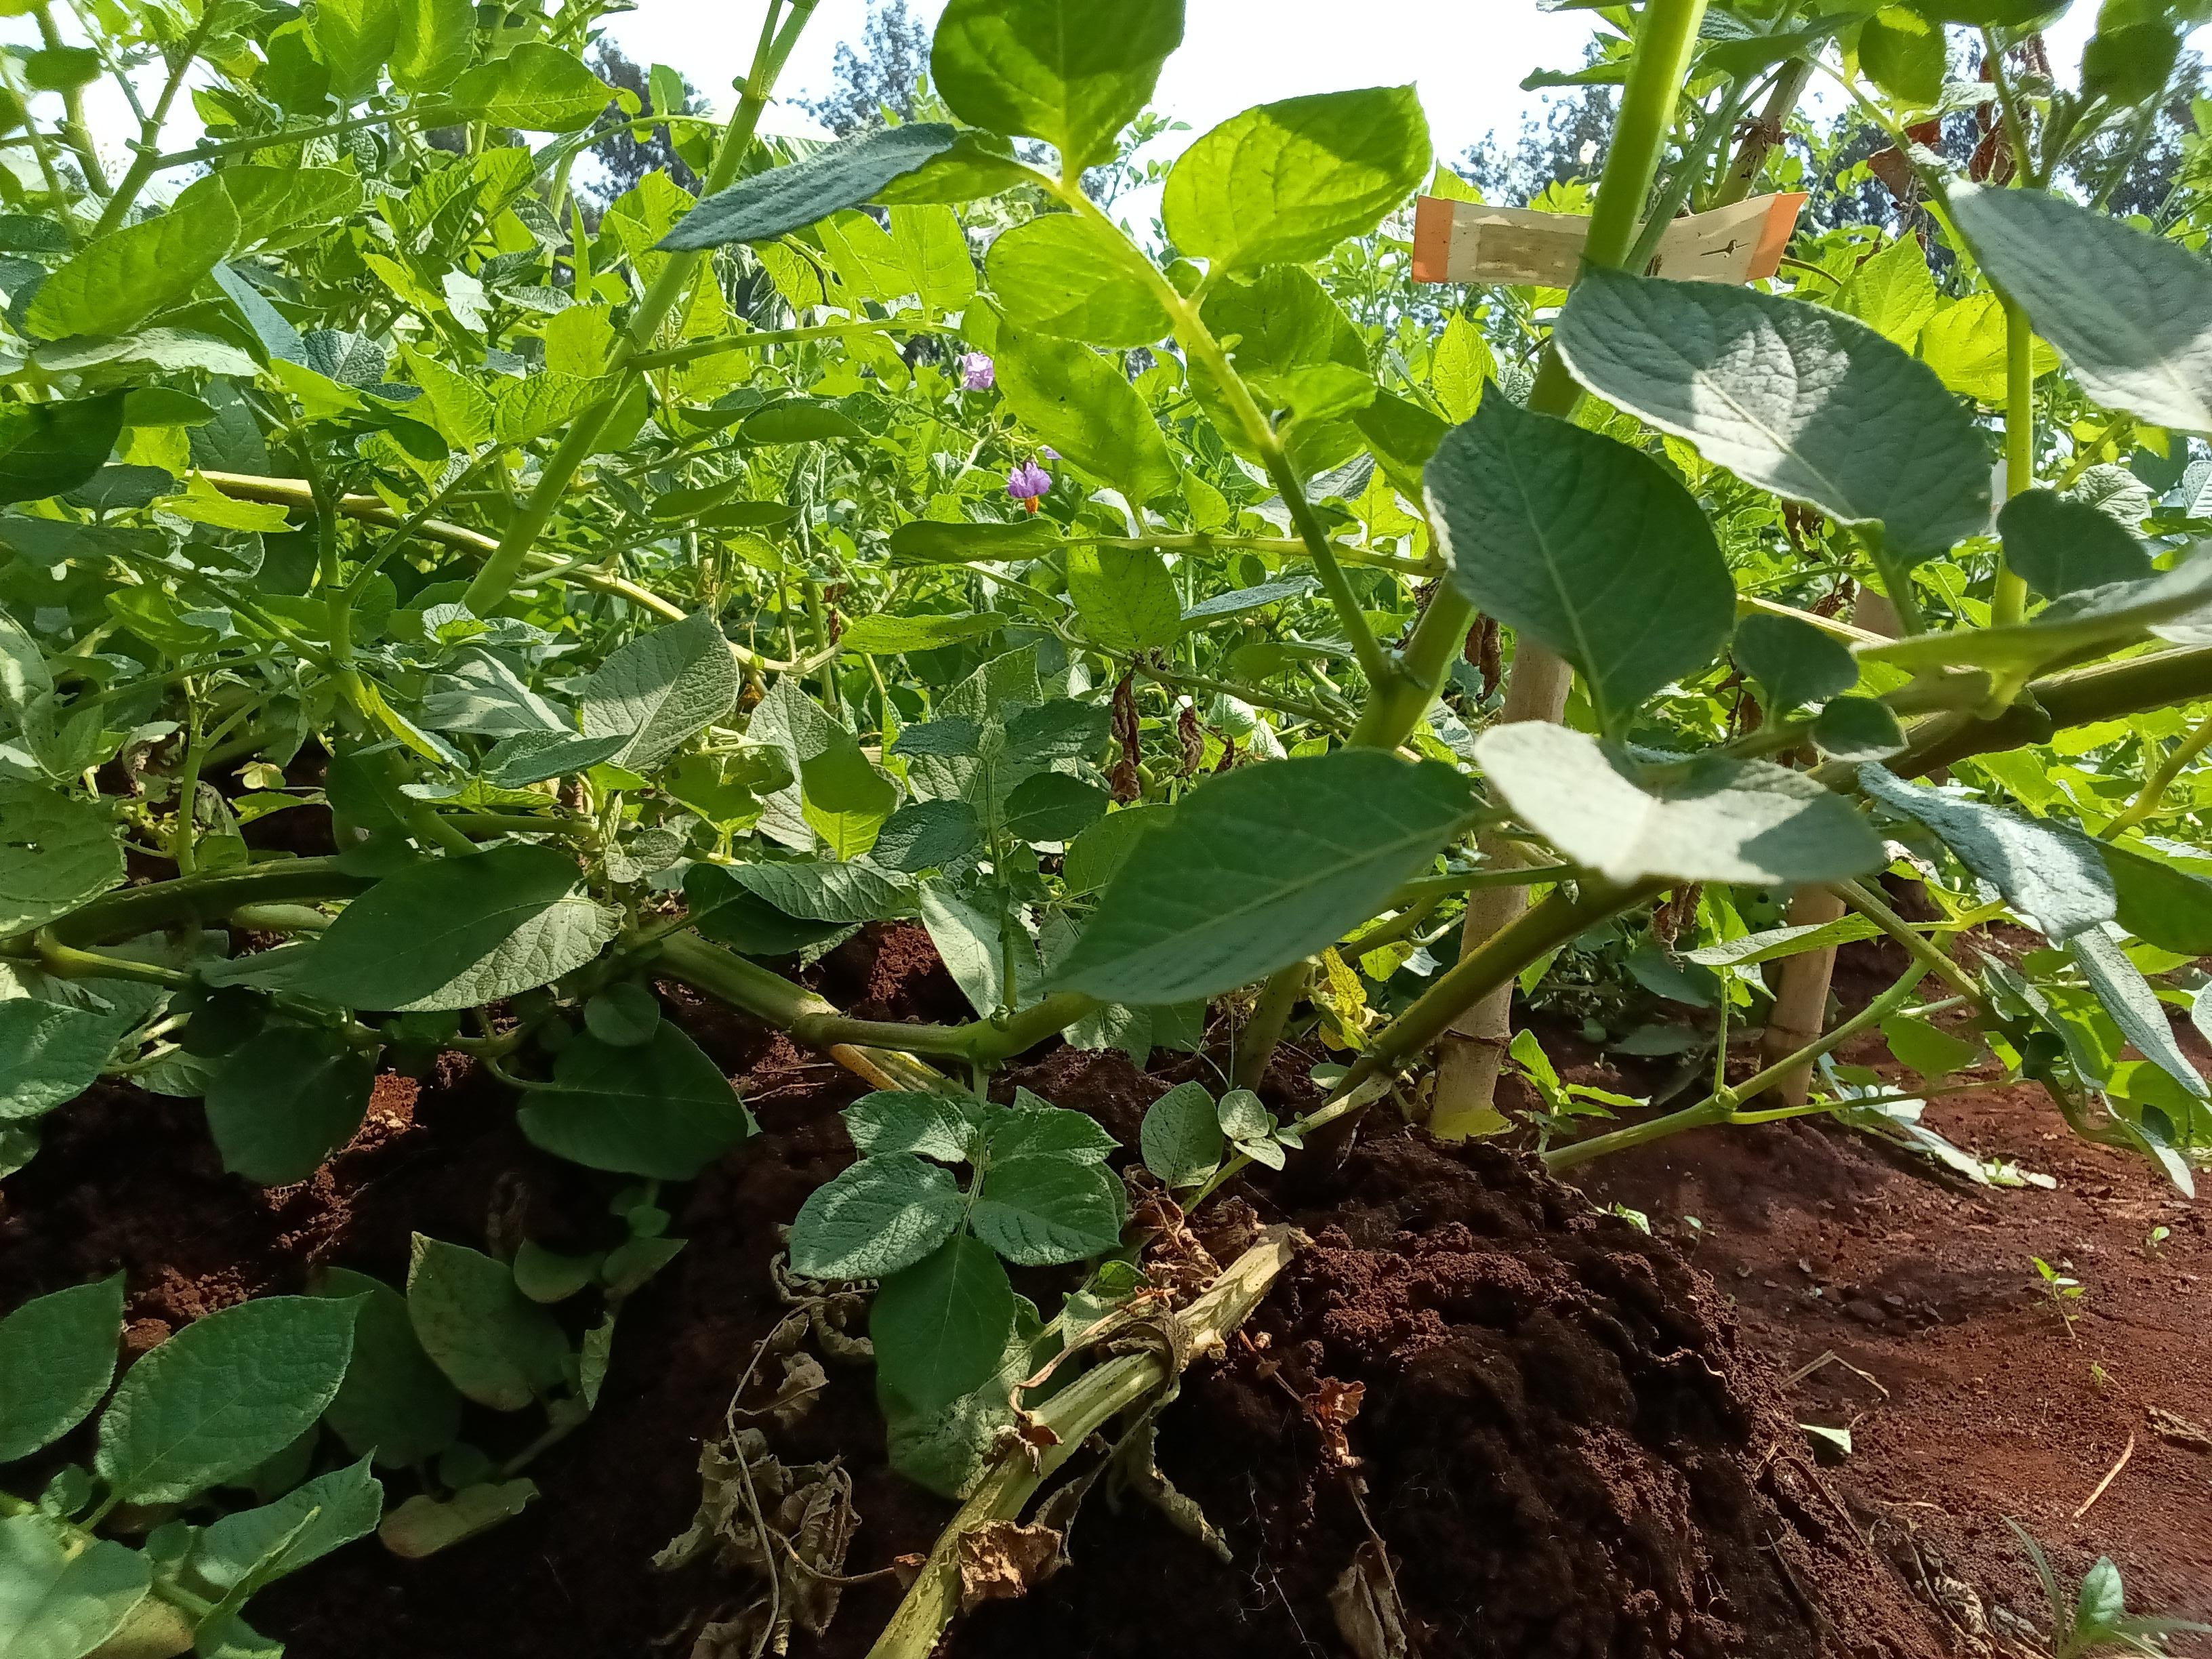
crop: potato
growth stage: maturity
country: Kenya
